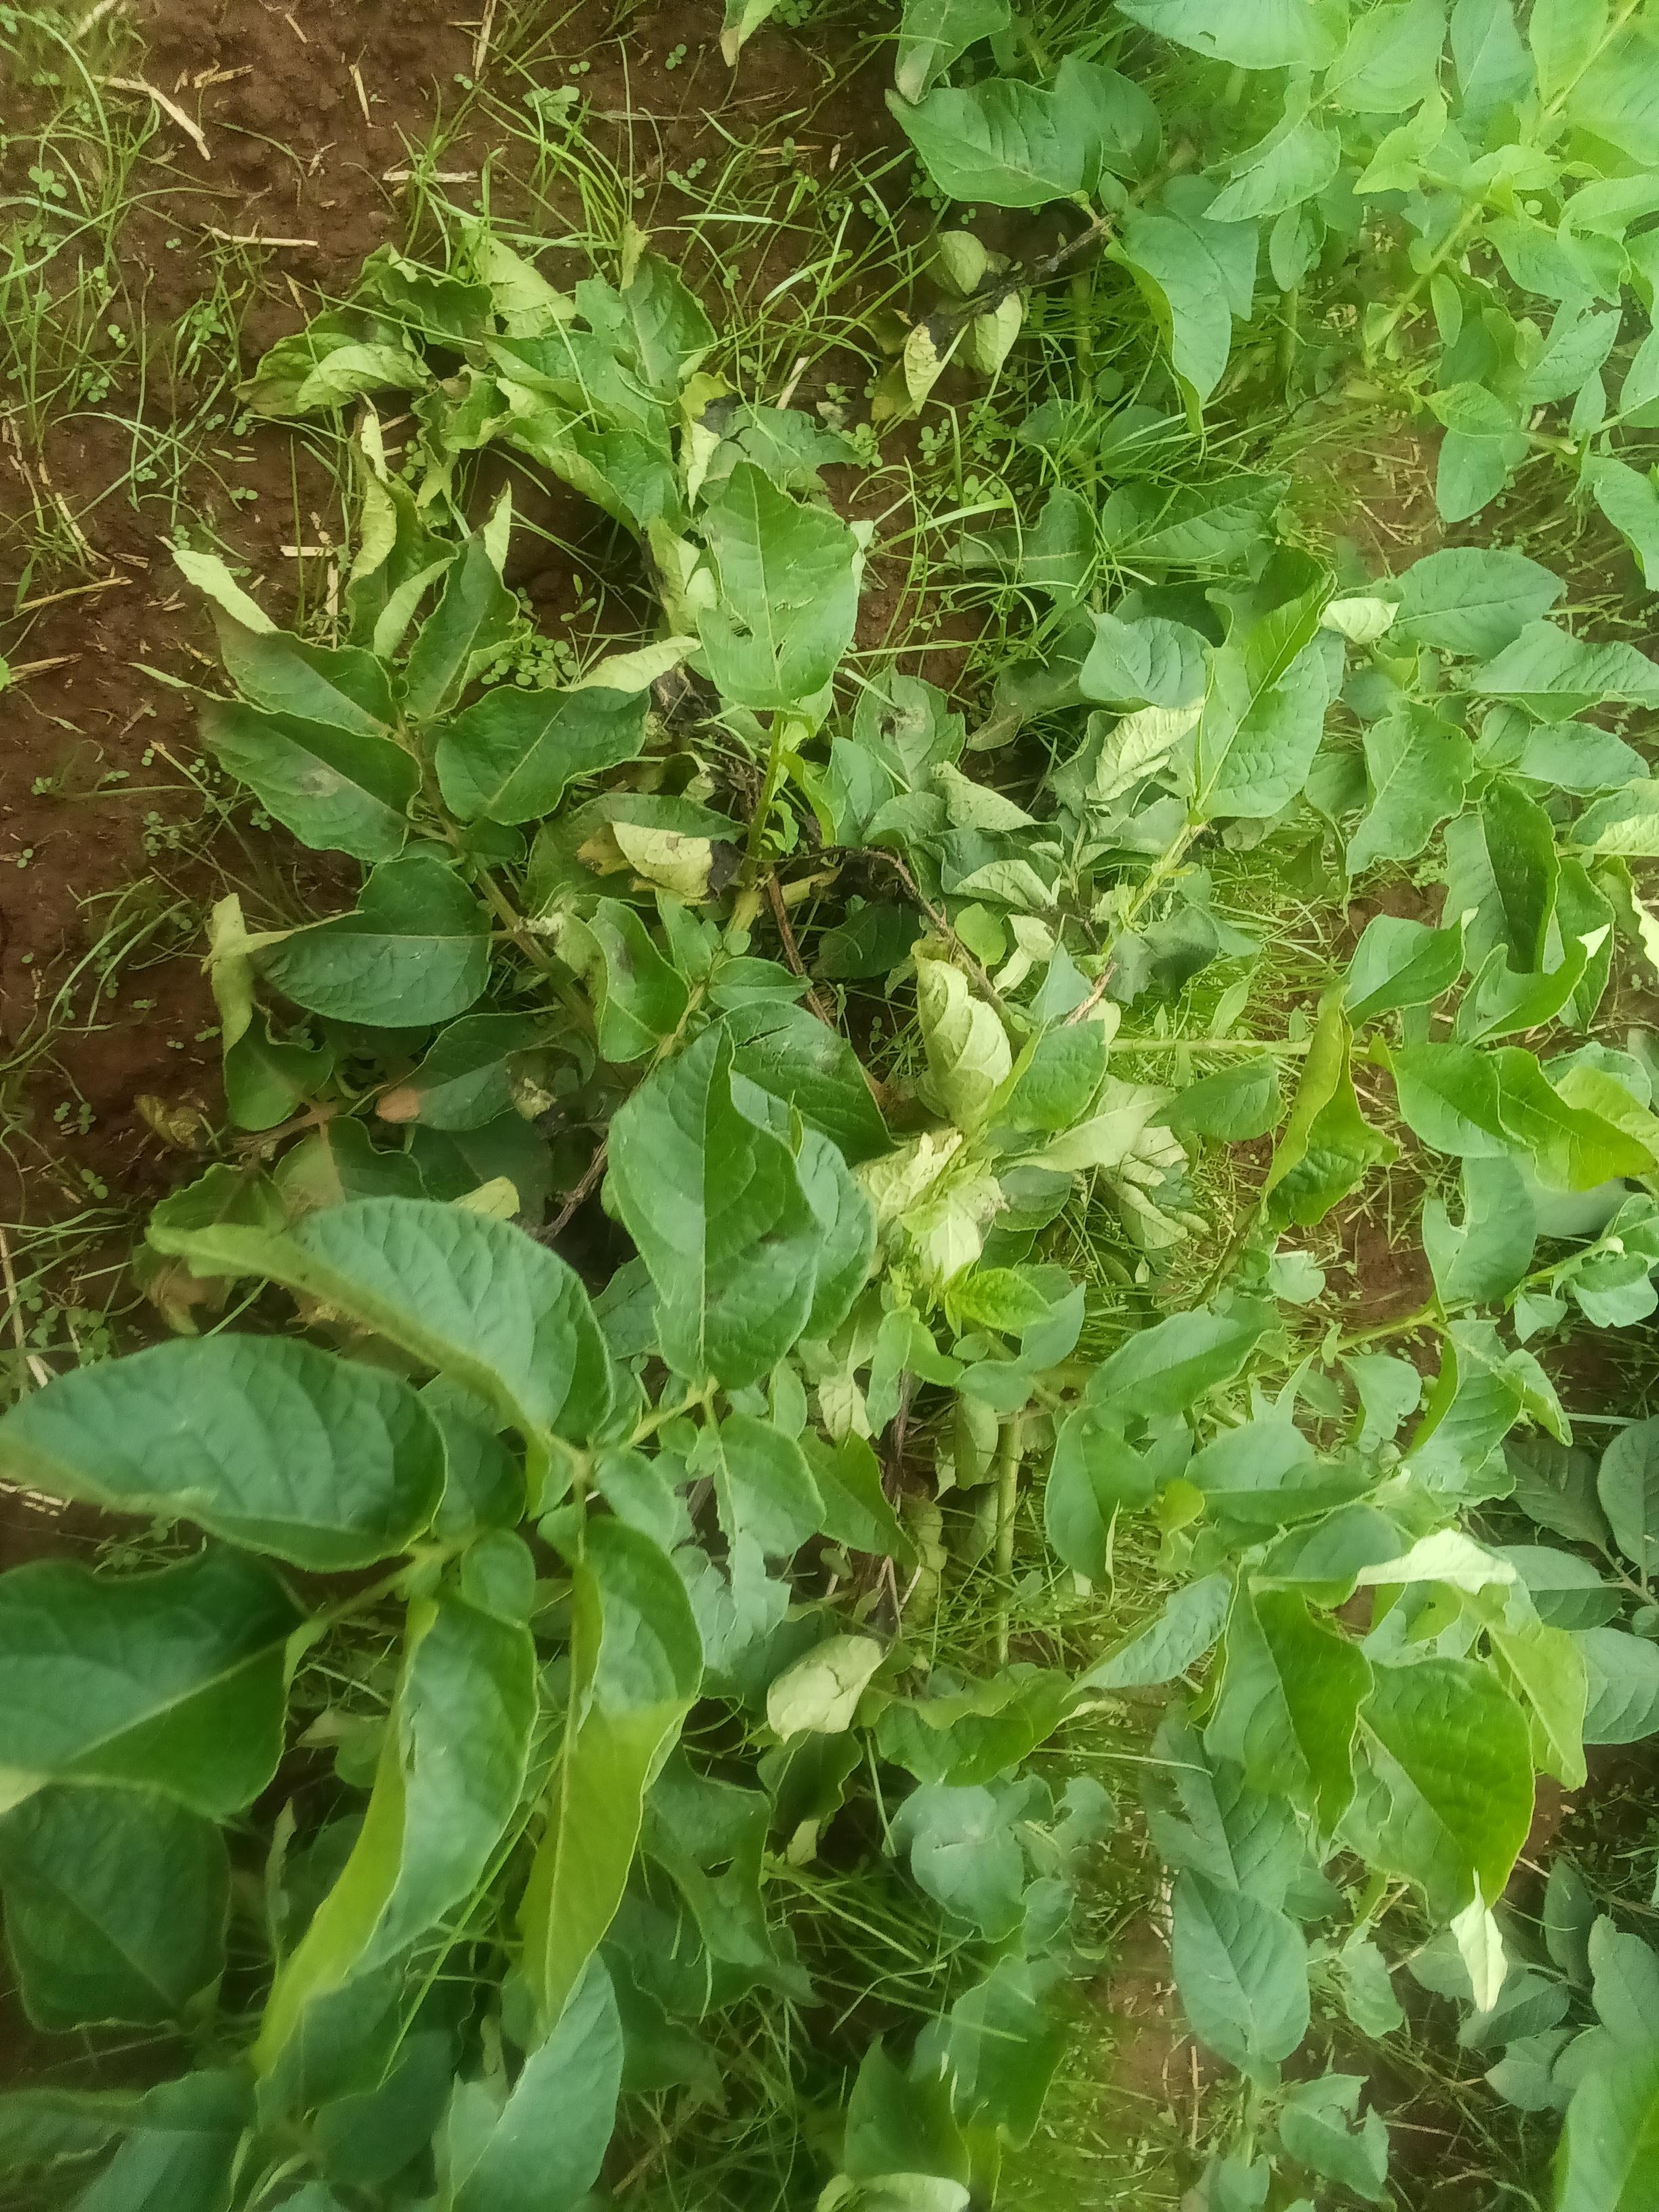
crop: potato
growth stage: vegetative
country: Kenya
